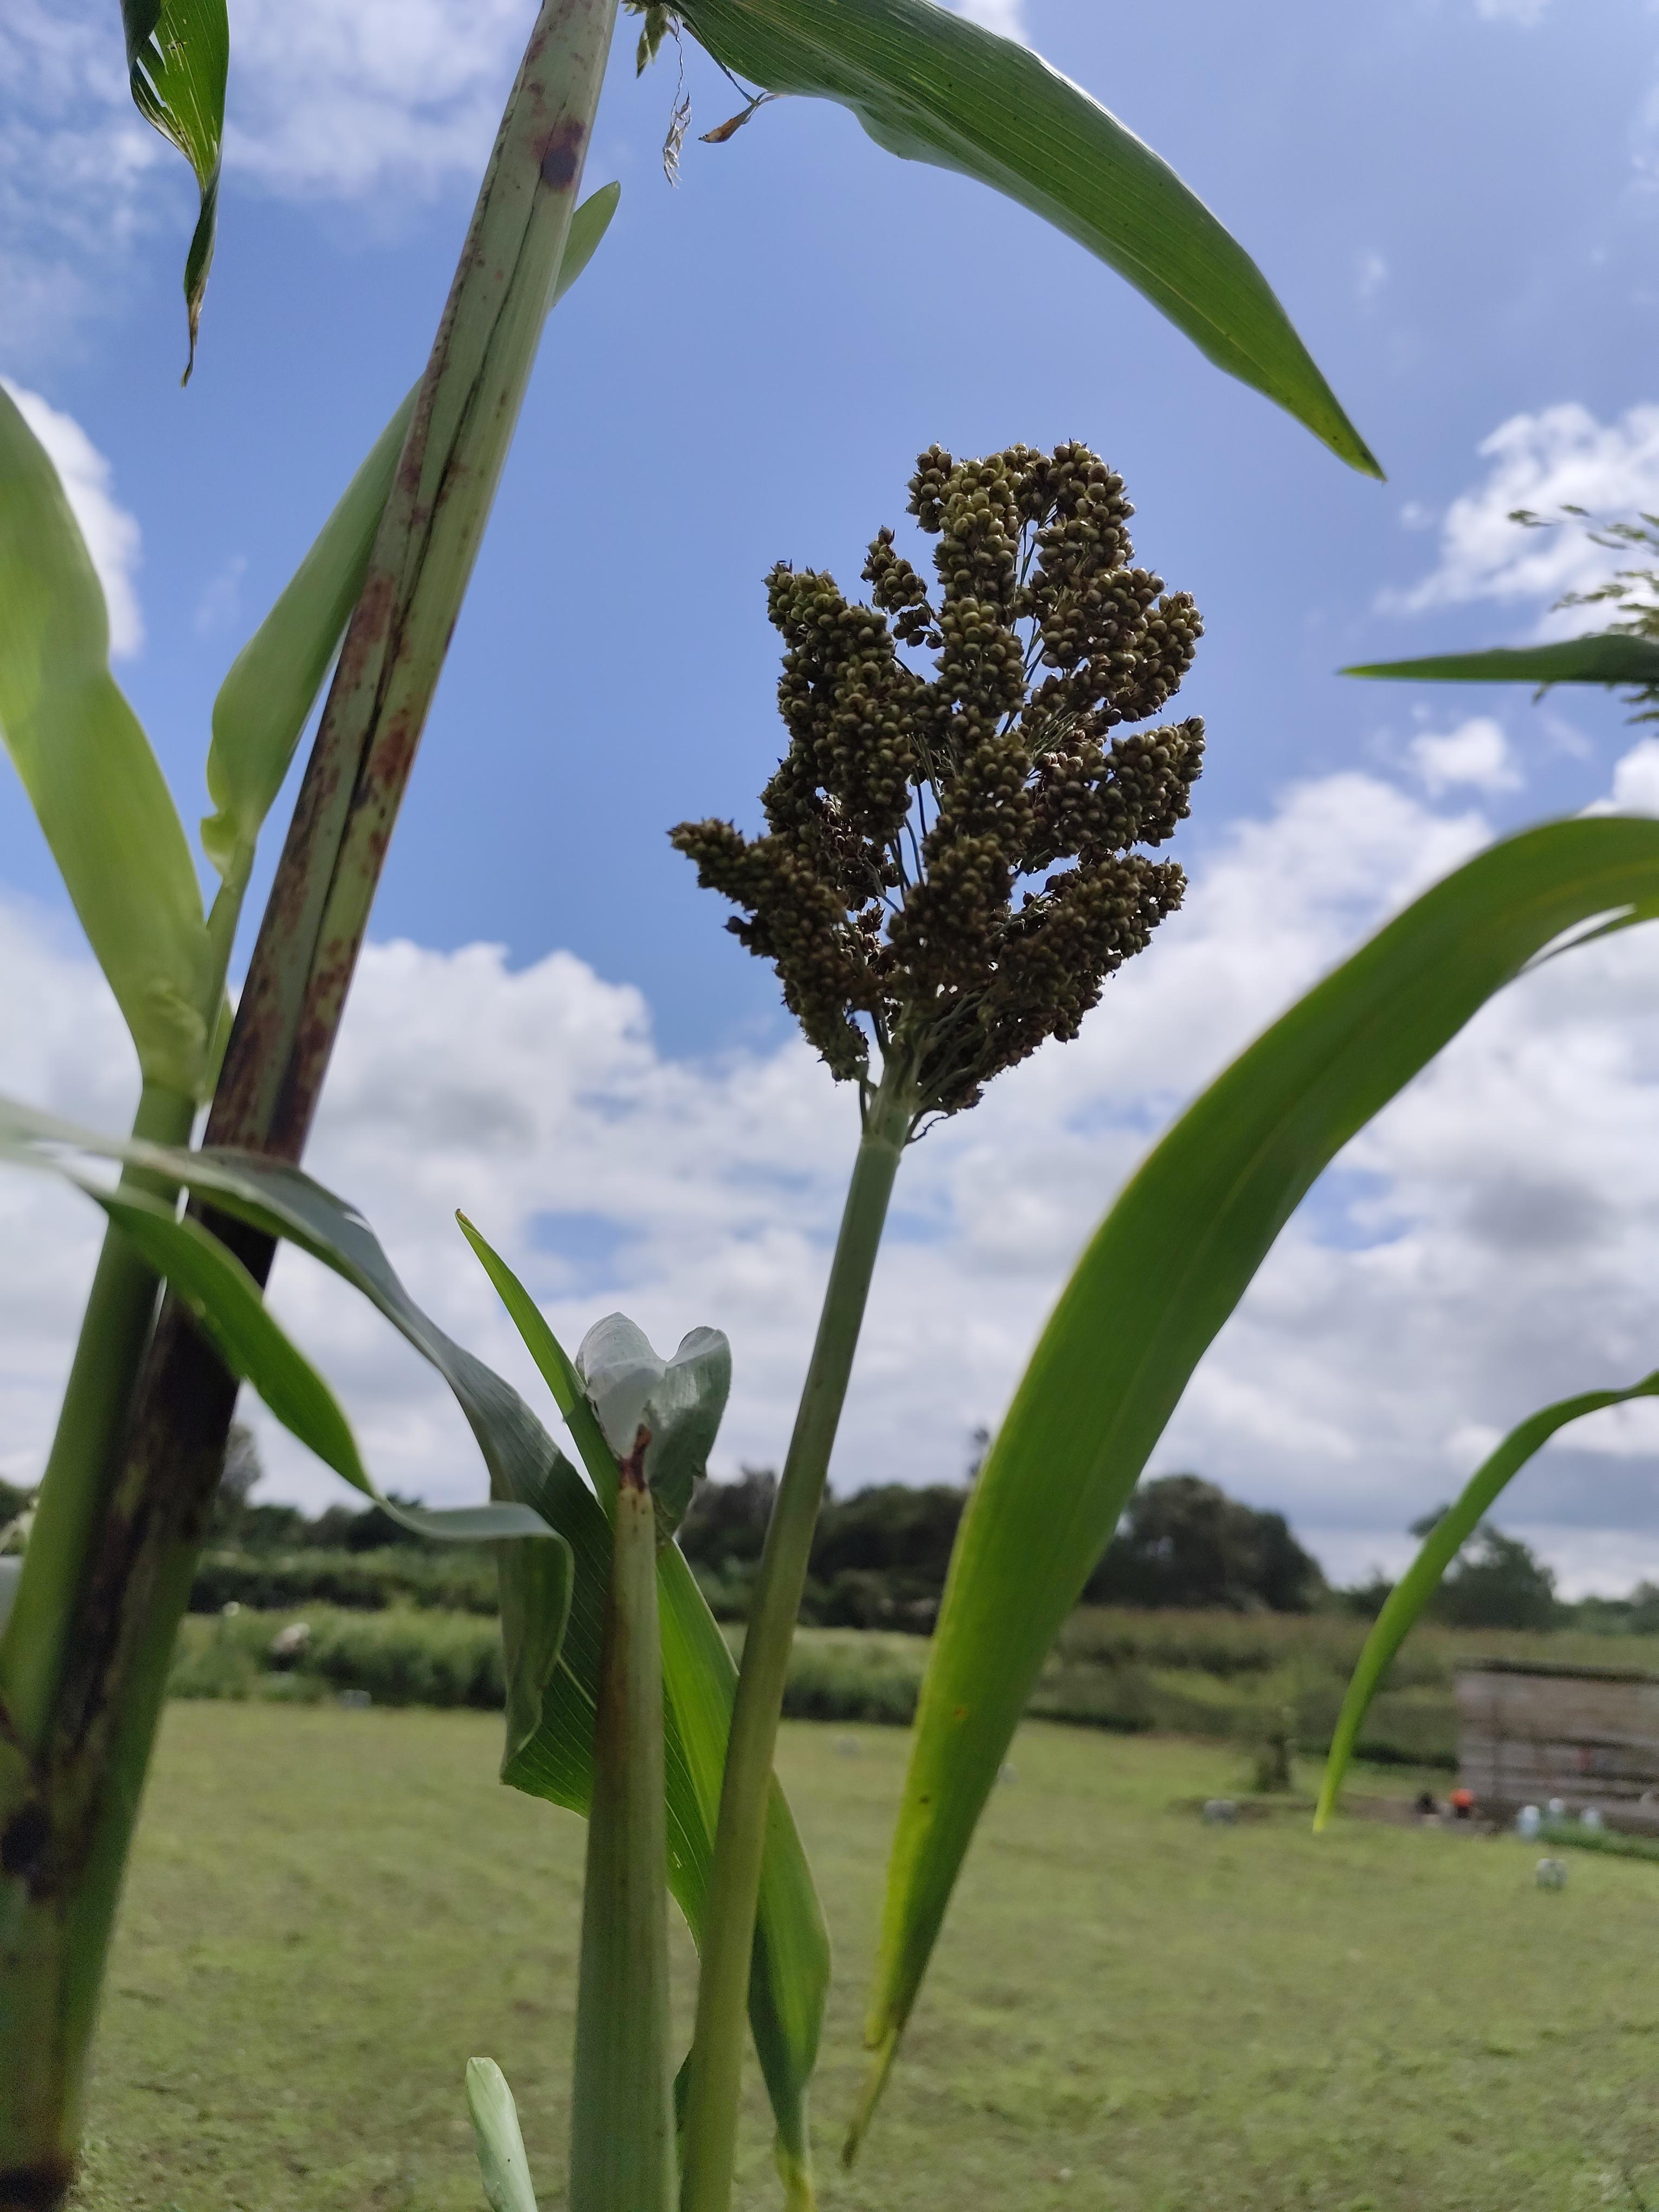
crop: sorghum
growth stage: filling grain
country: Tanzania
